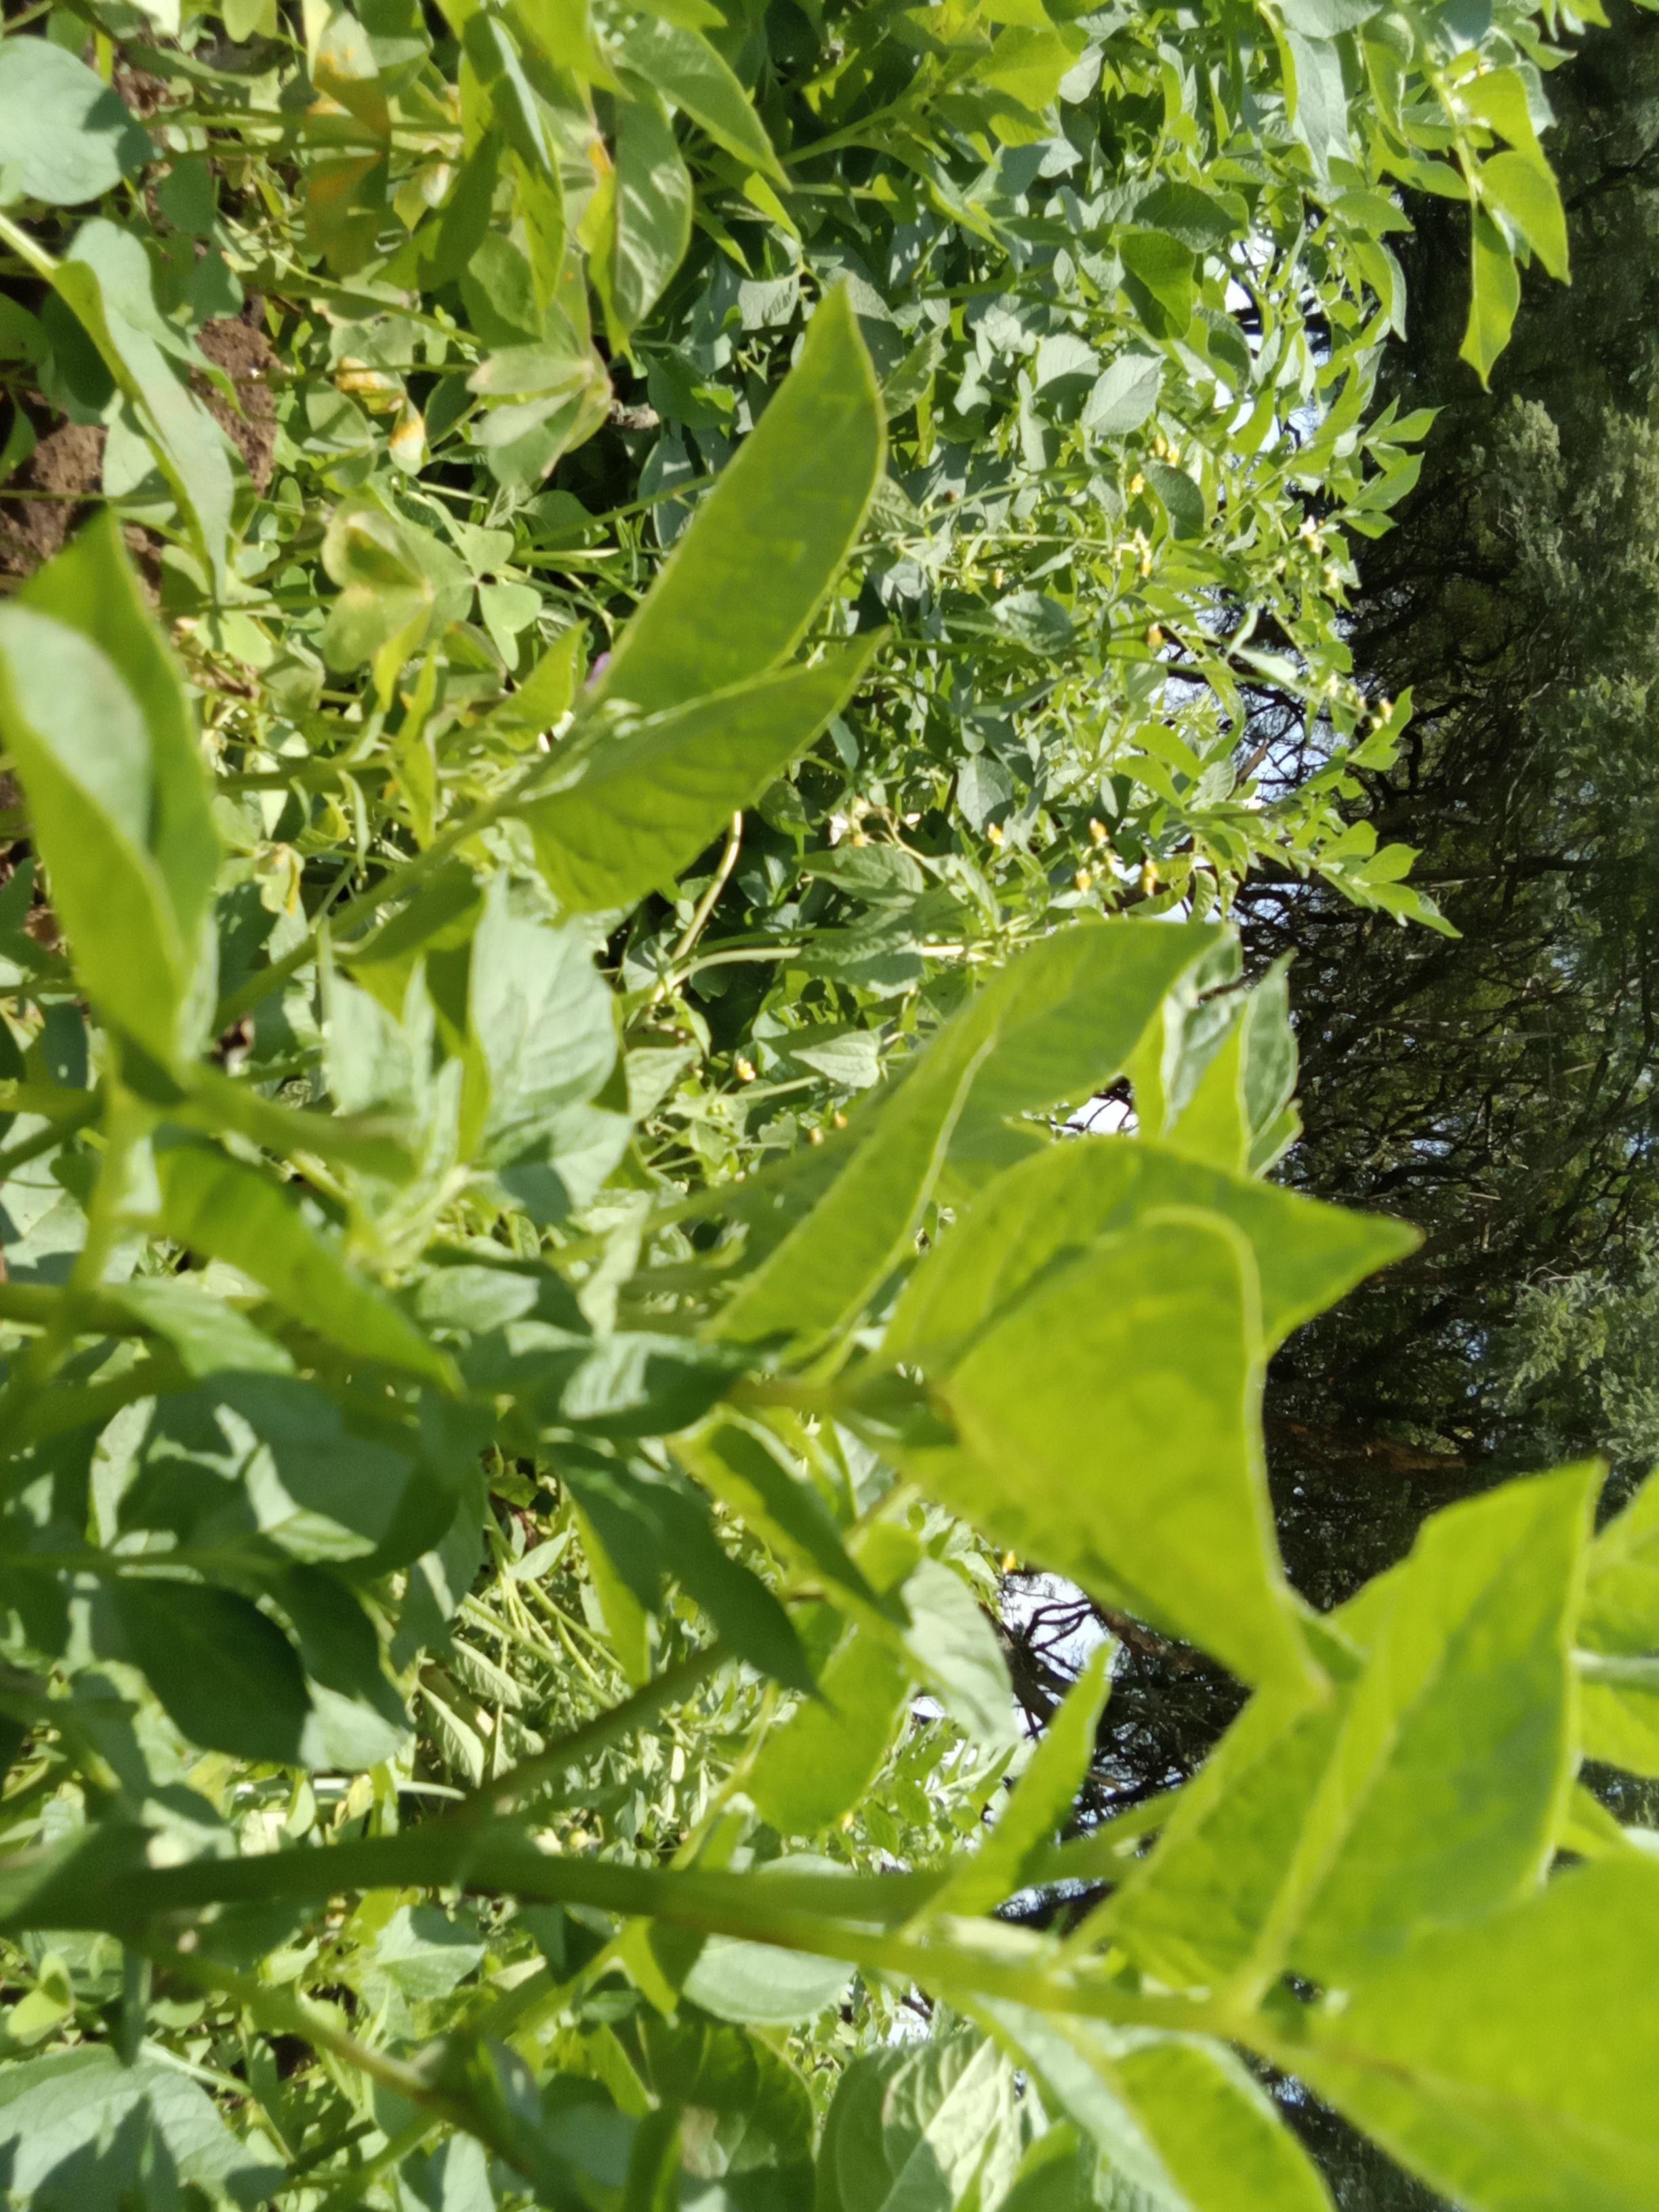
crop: potato
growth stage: vegetative
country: Kenya
